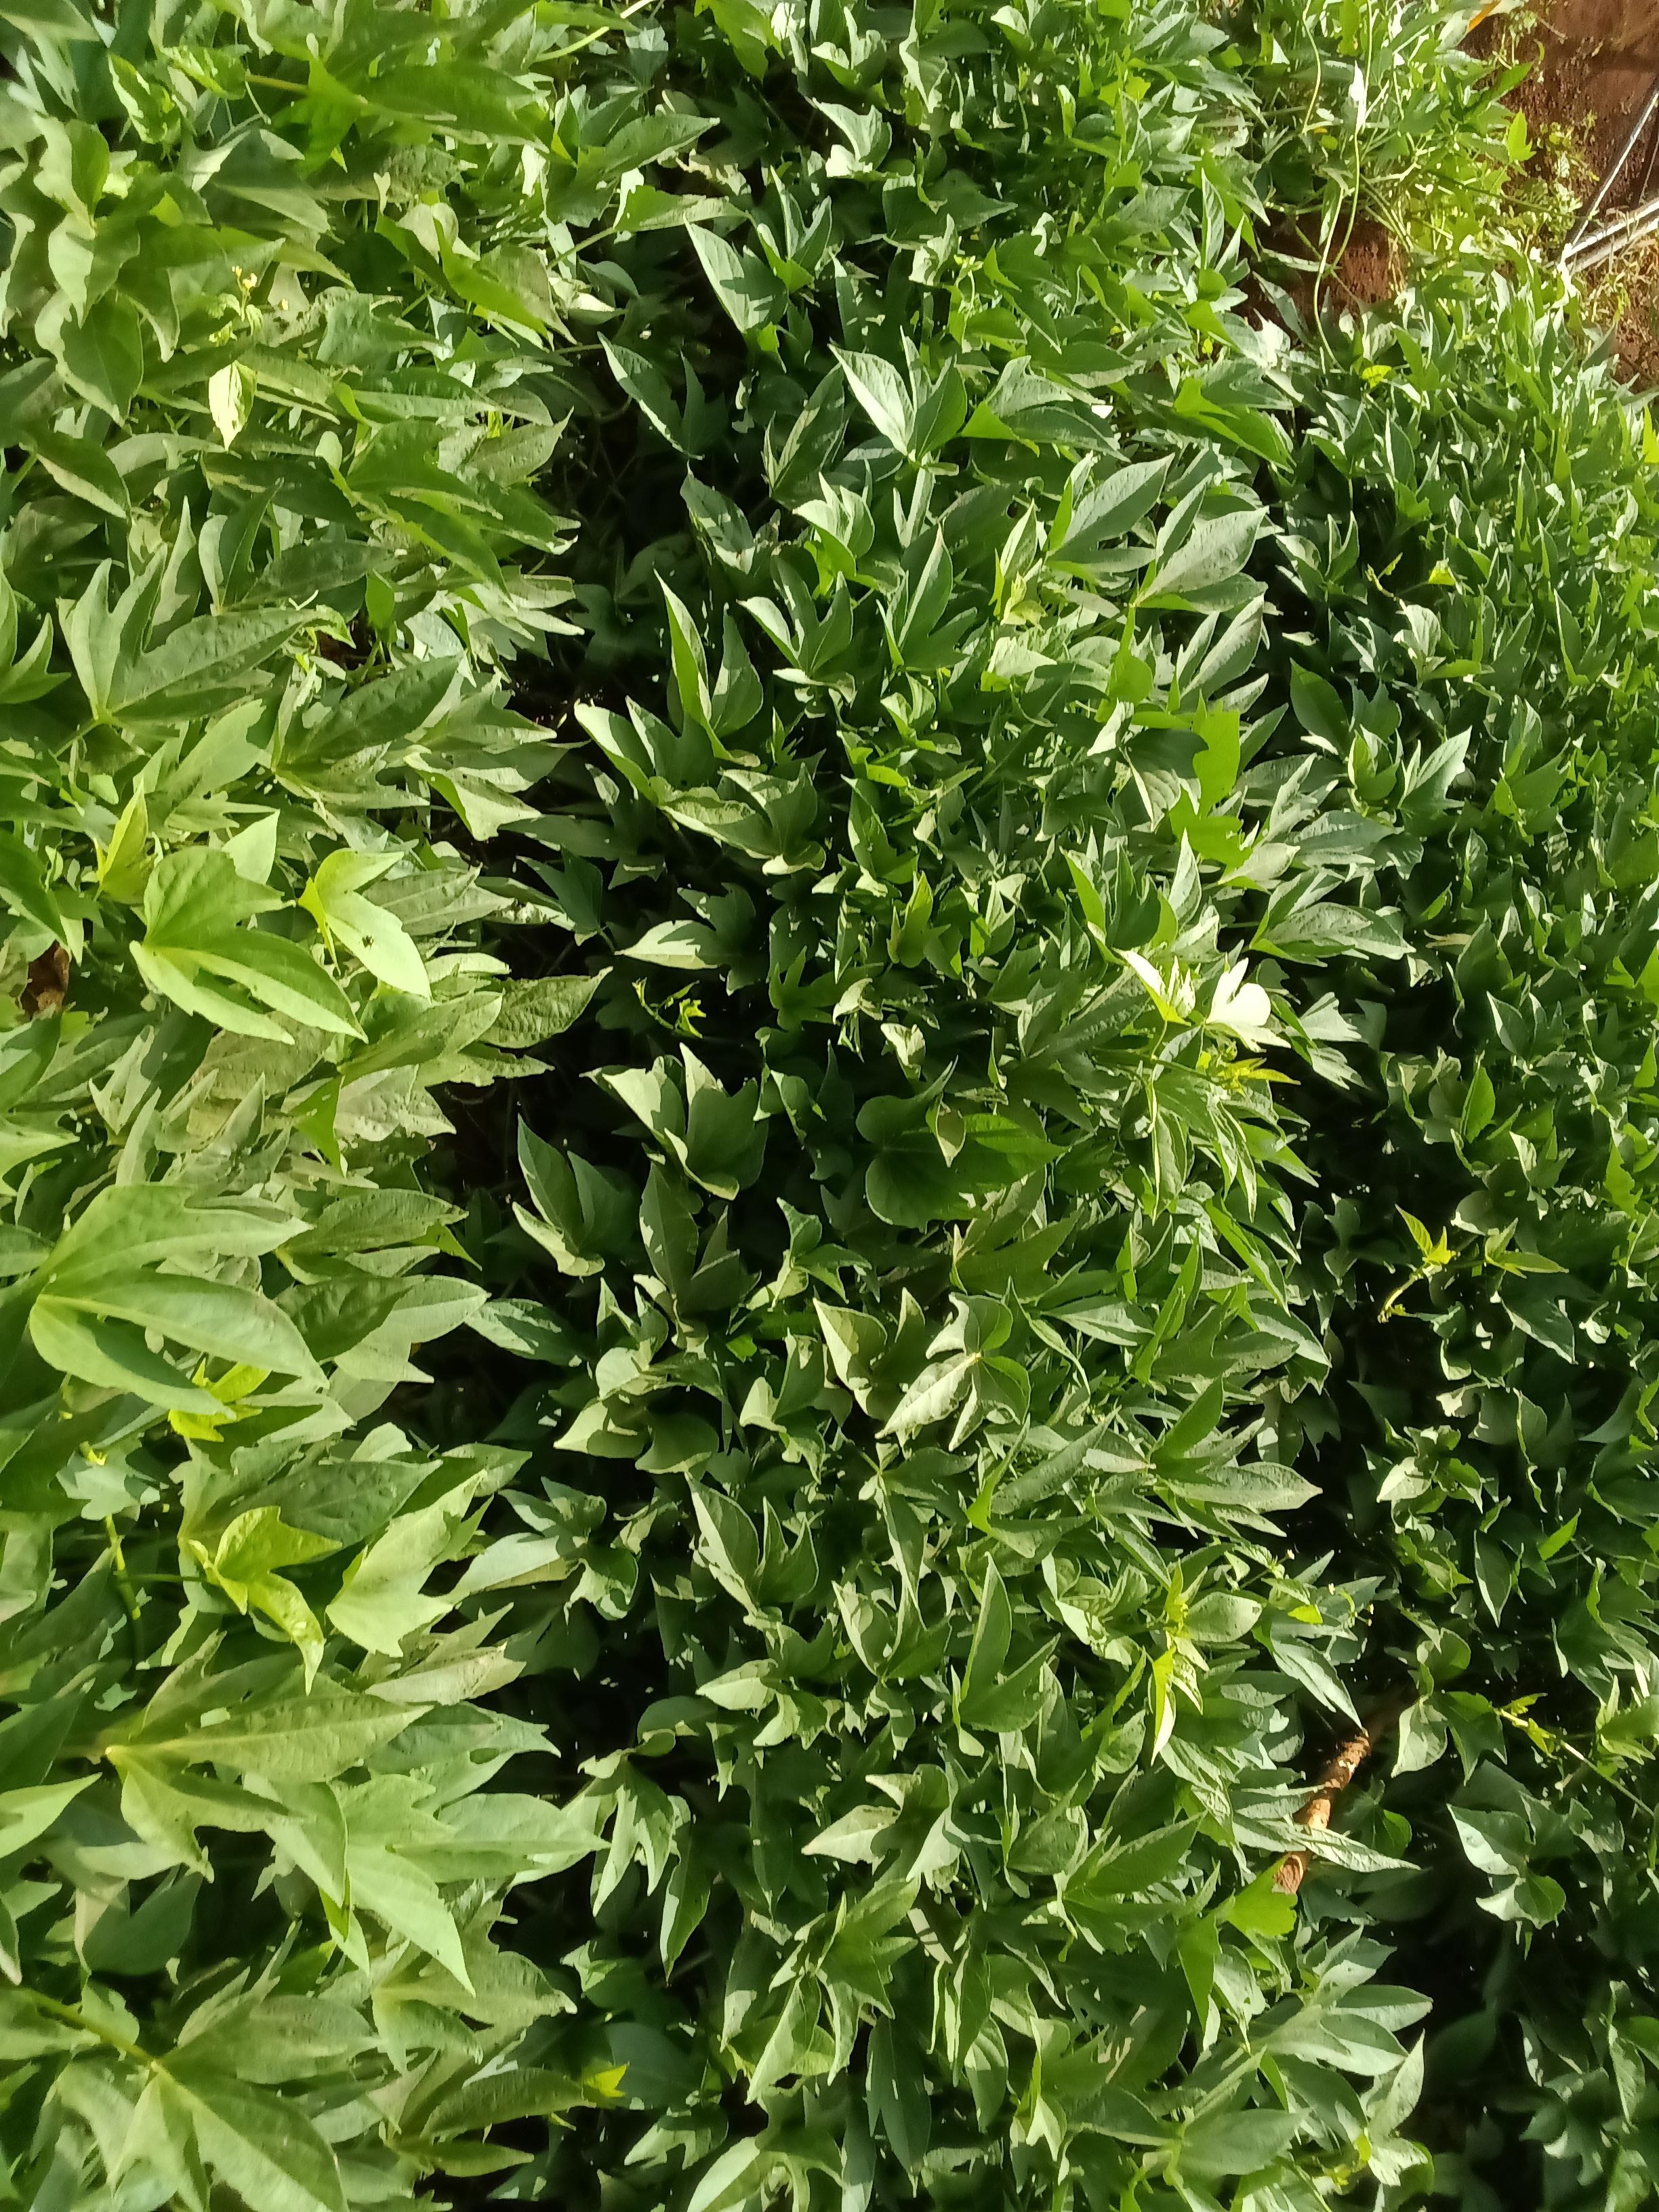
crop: sweet potato
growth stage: vegetative
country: Kenya
